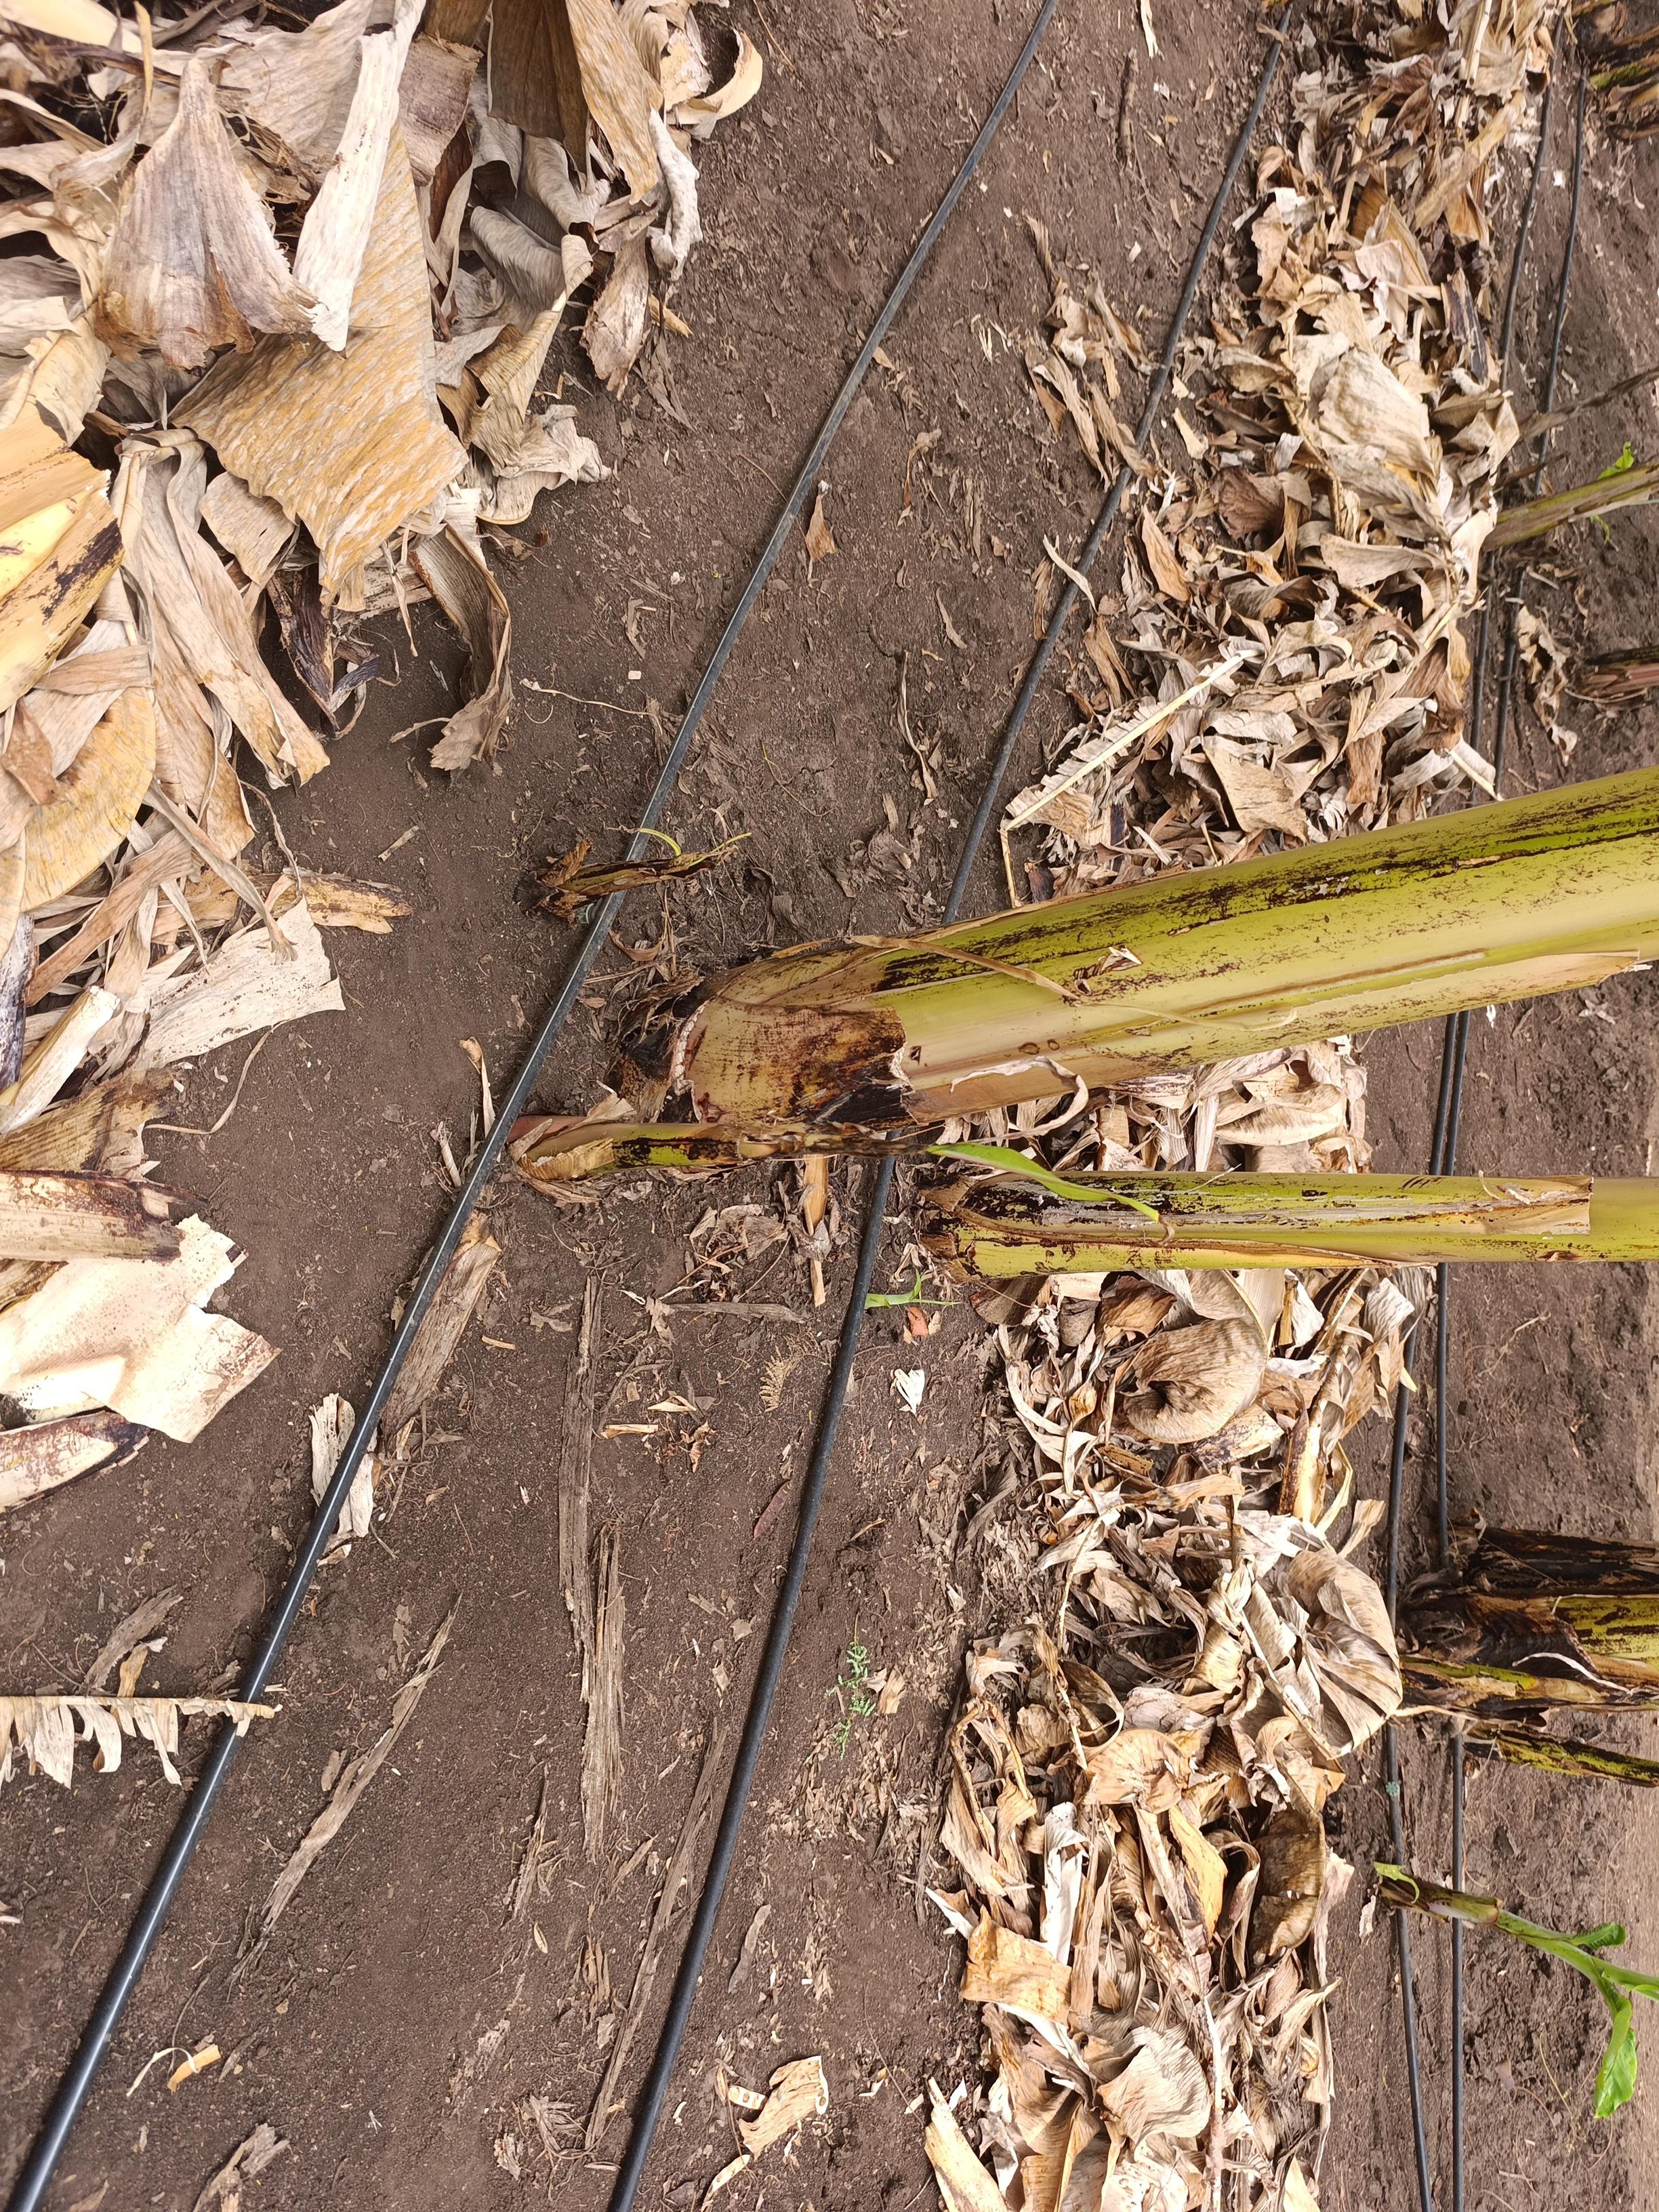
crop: banana
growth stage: emergence sucker
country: Tanzania
